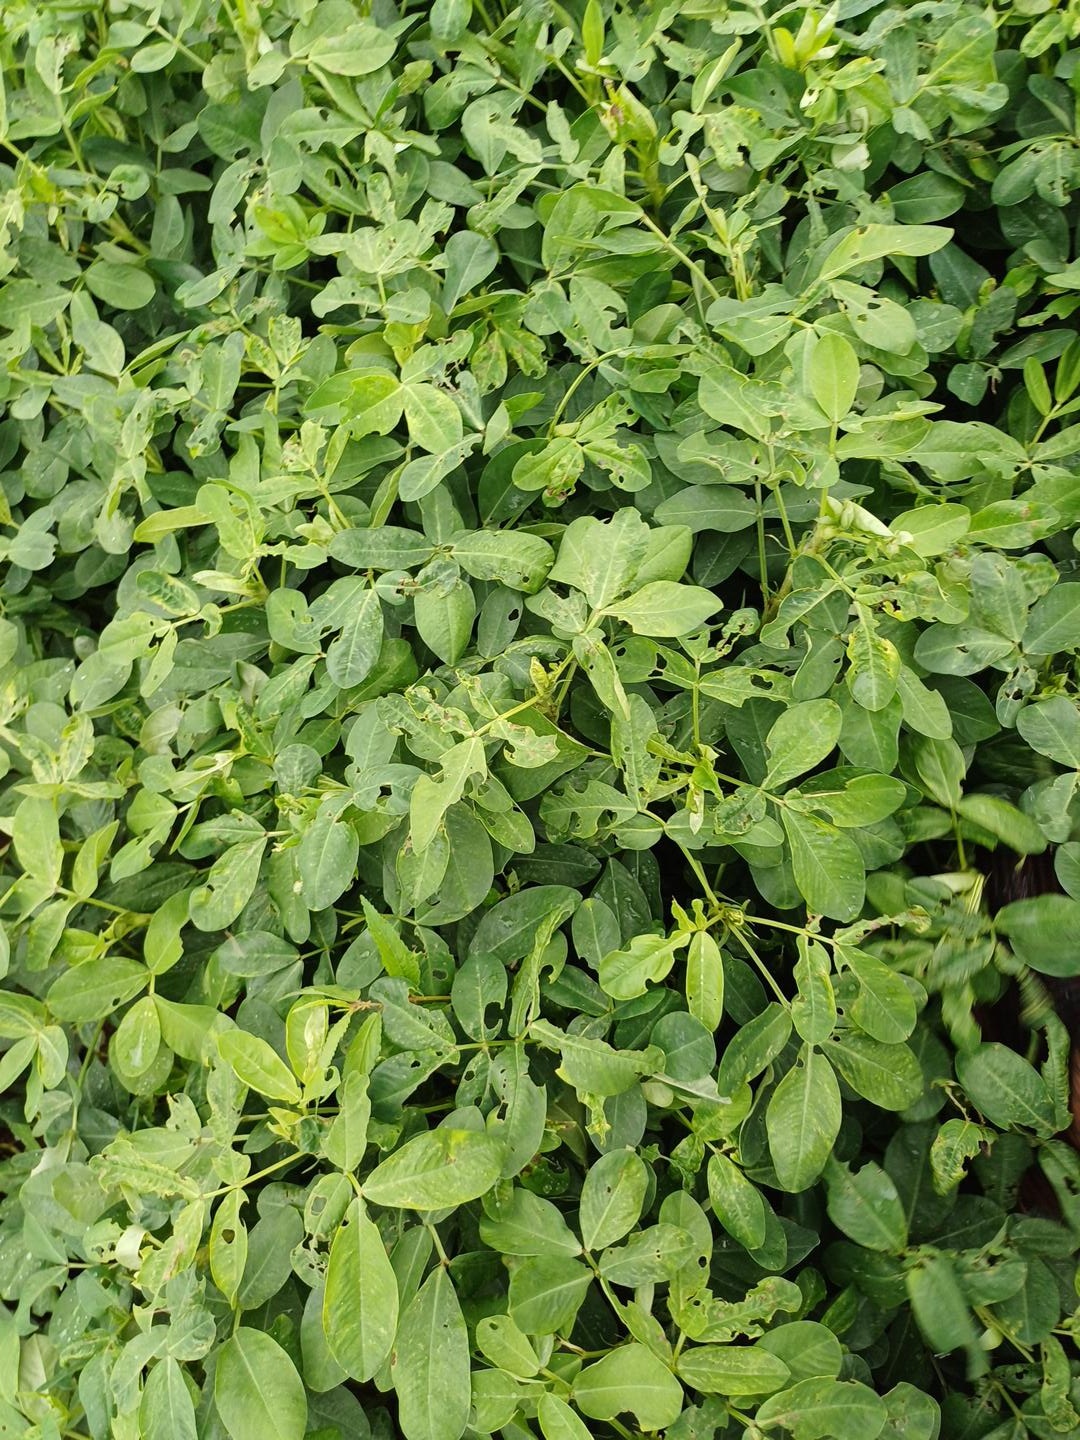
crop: groundnut
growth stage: pegging
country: Kenya
